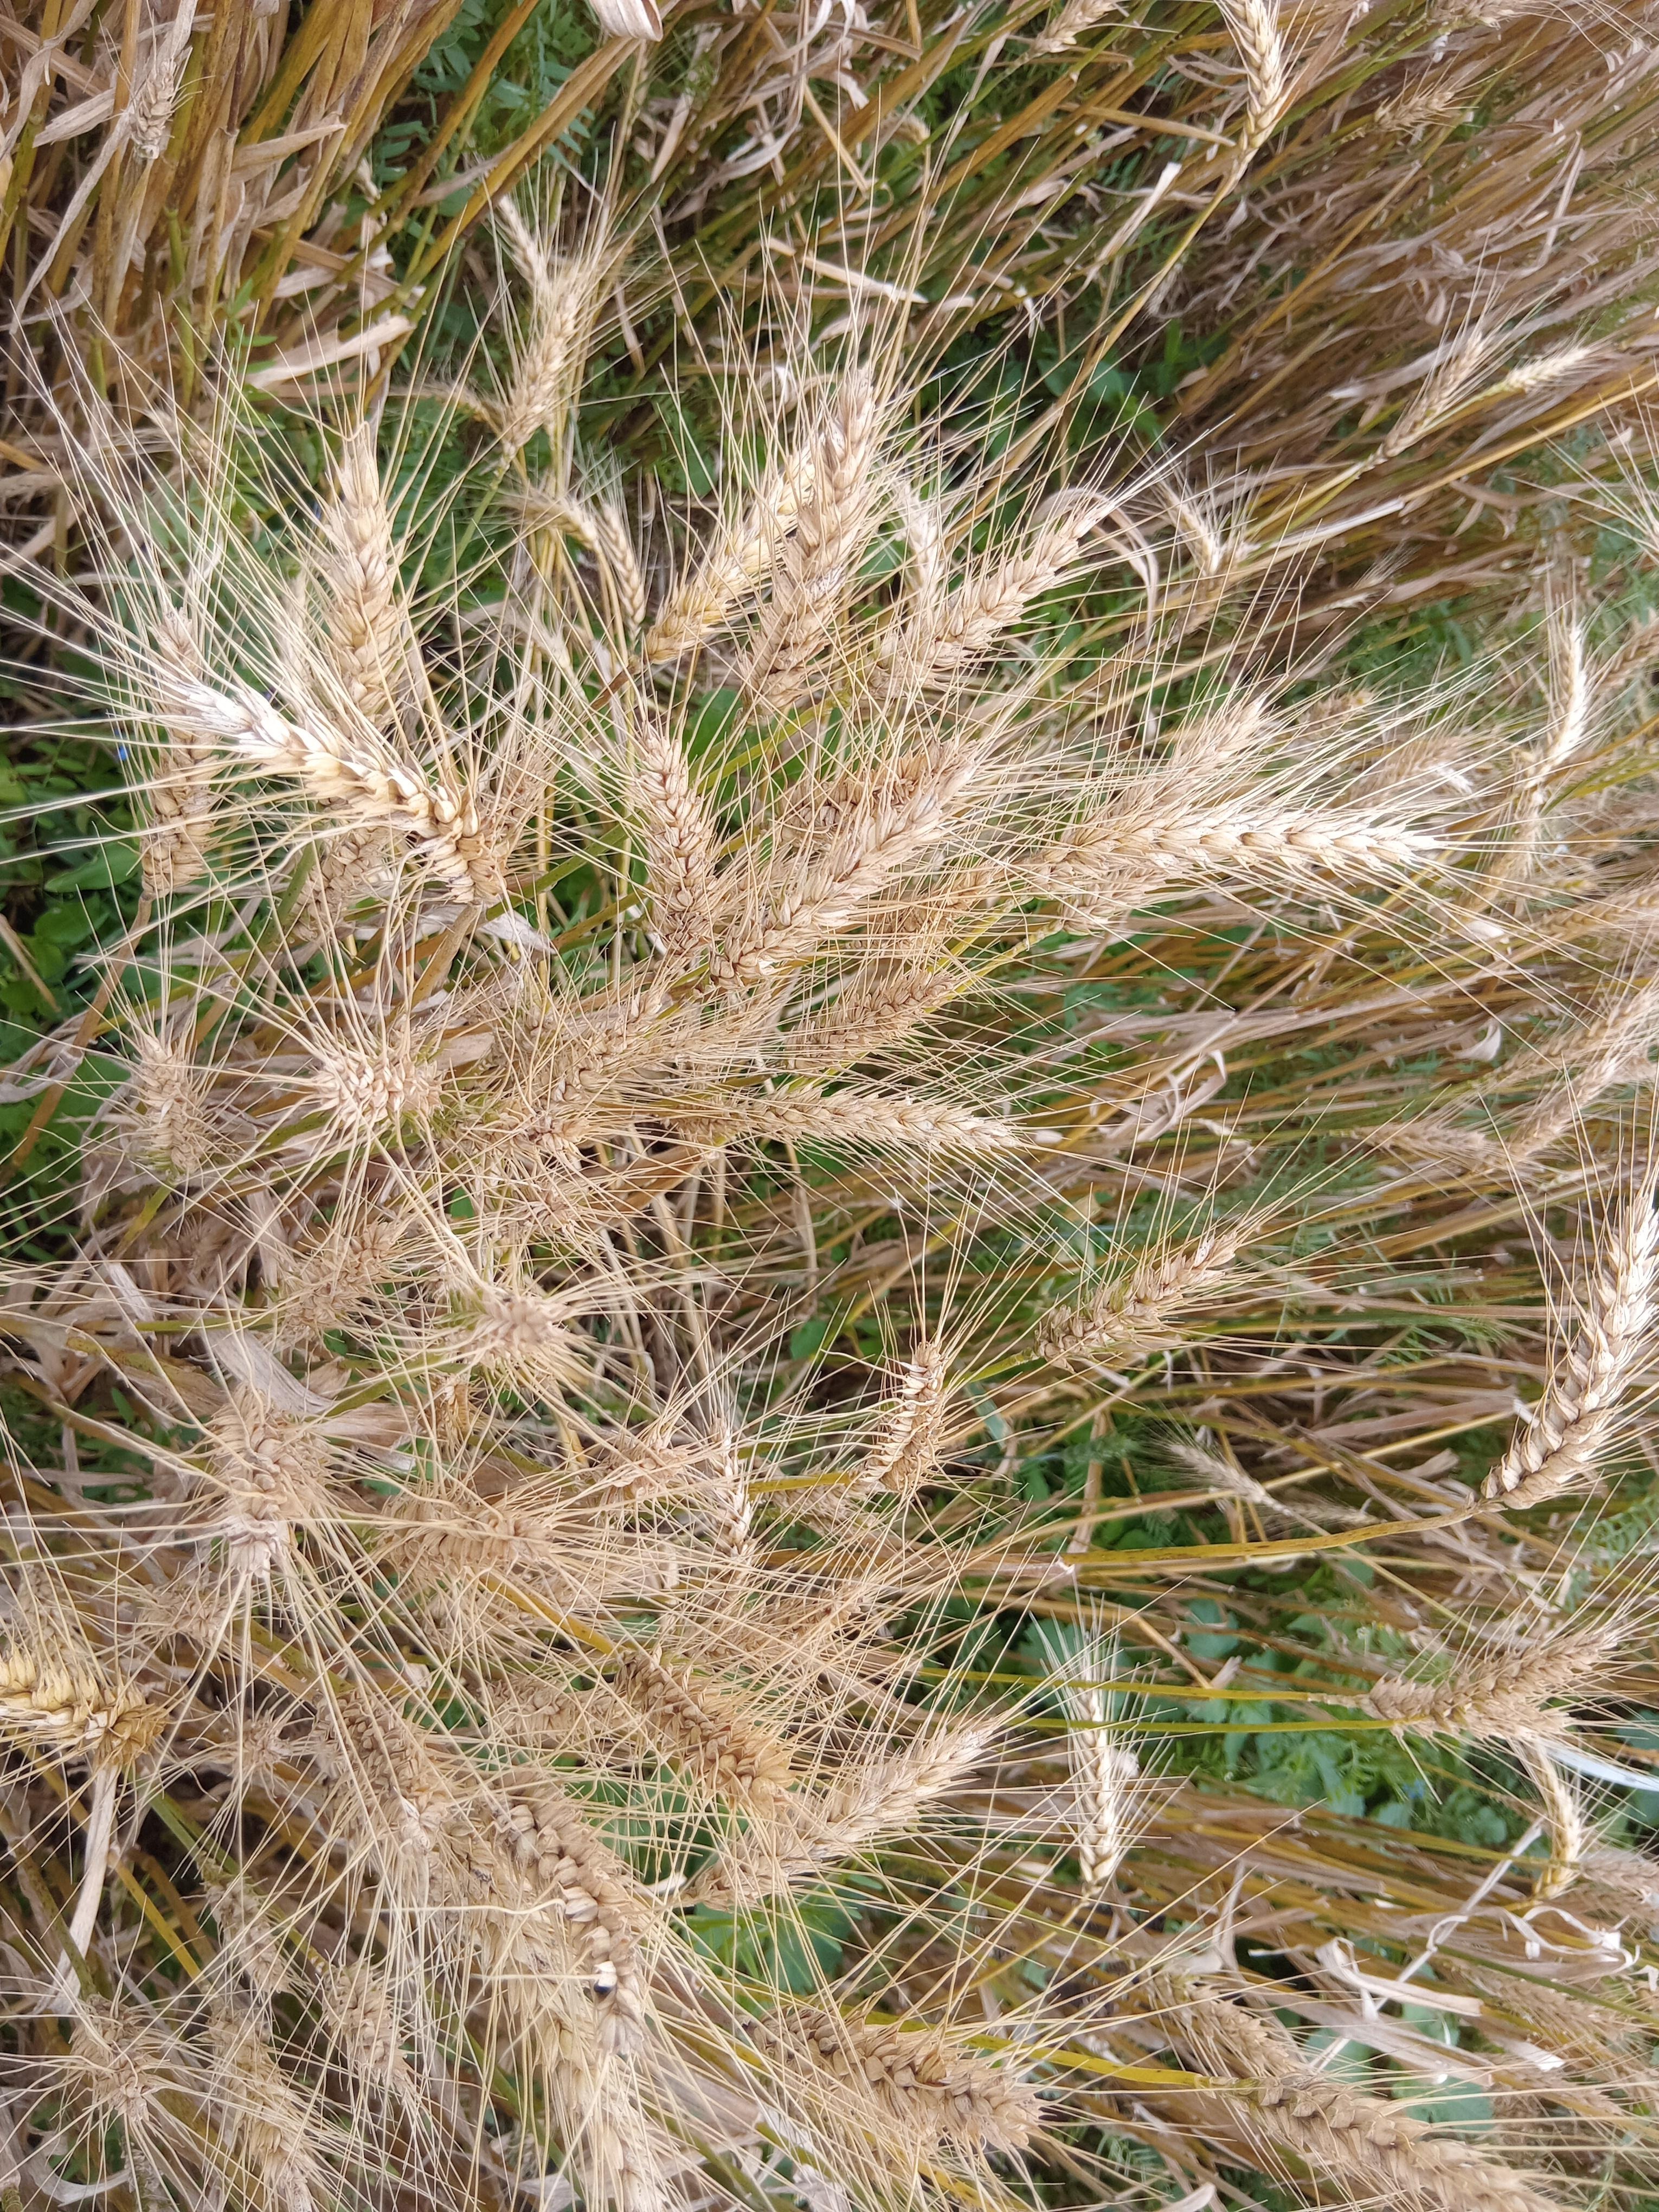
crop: wheat
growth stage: maturity
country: Kenya
